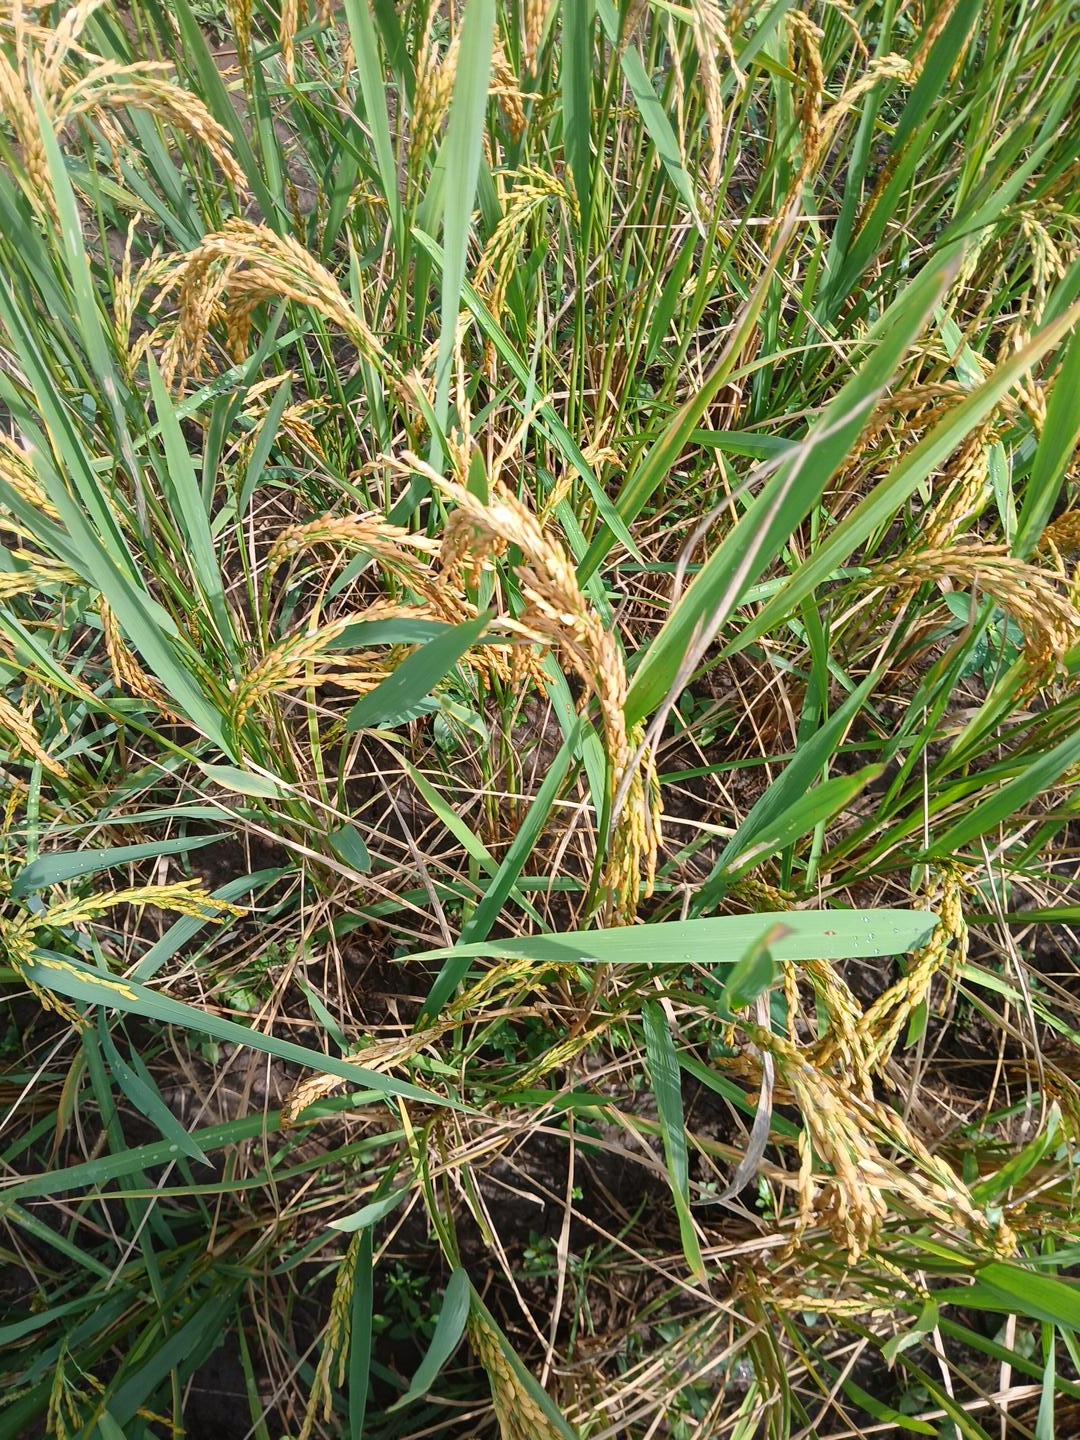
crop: rice
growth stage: ripening
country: Côte d'Ivoire
